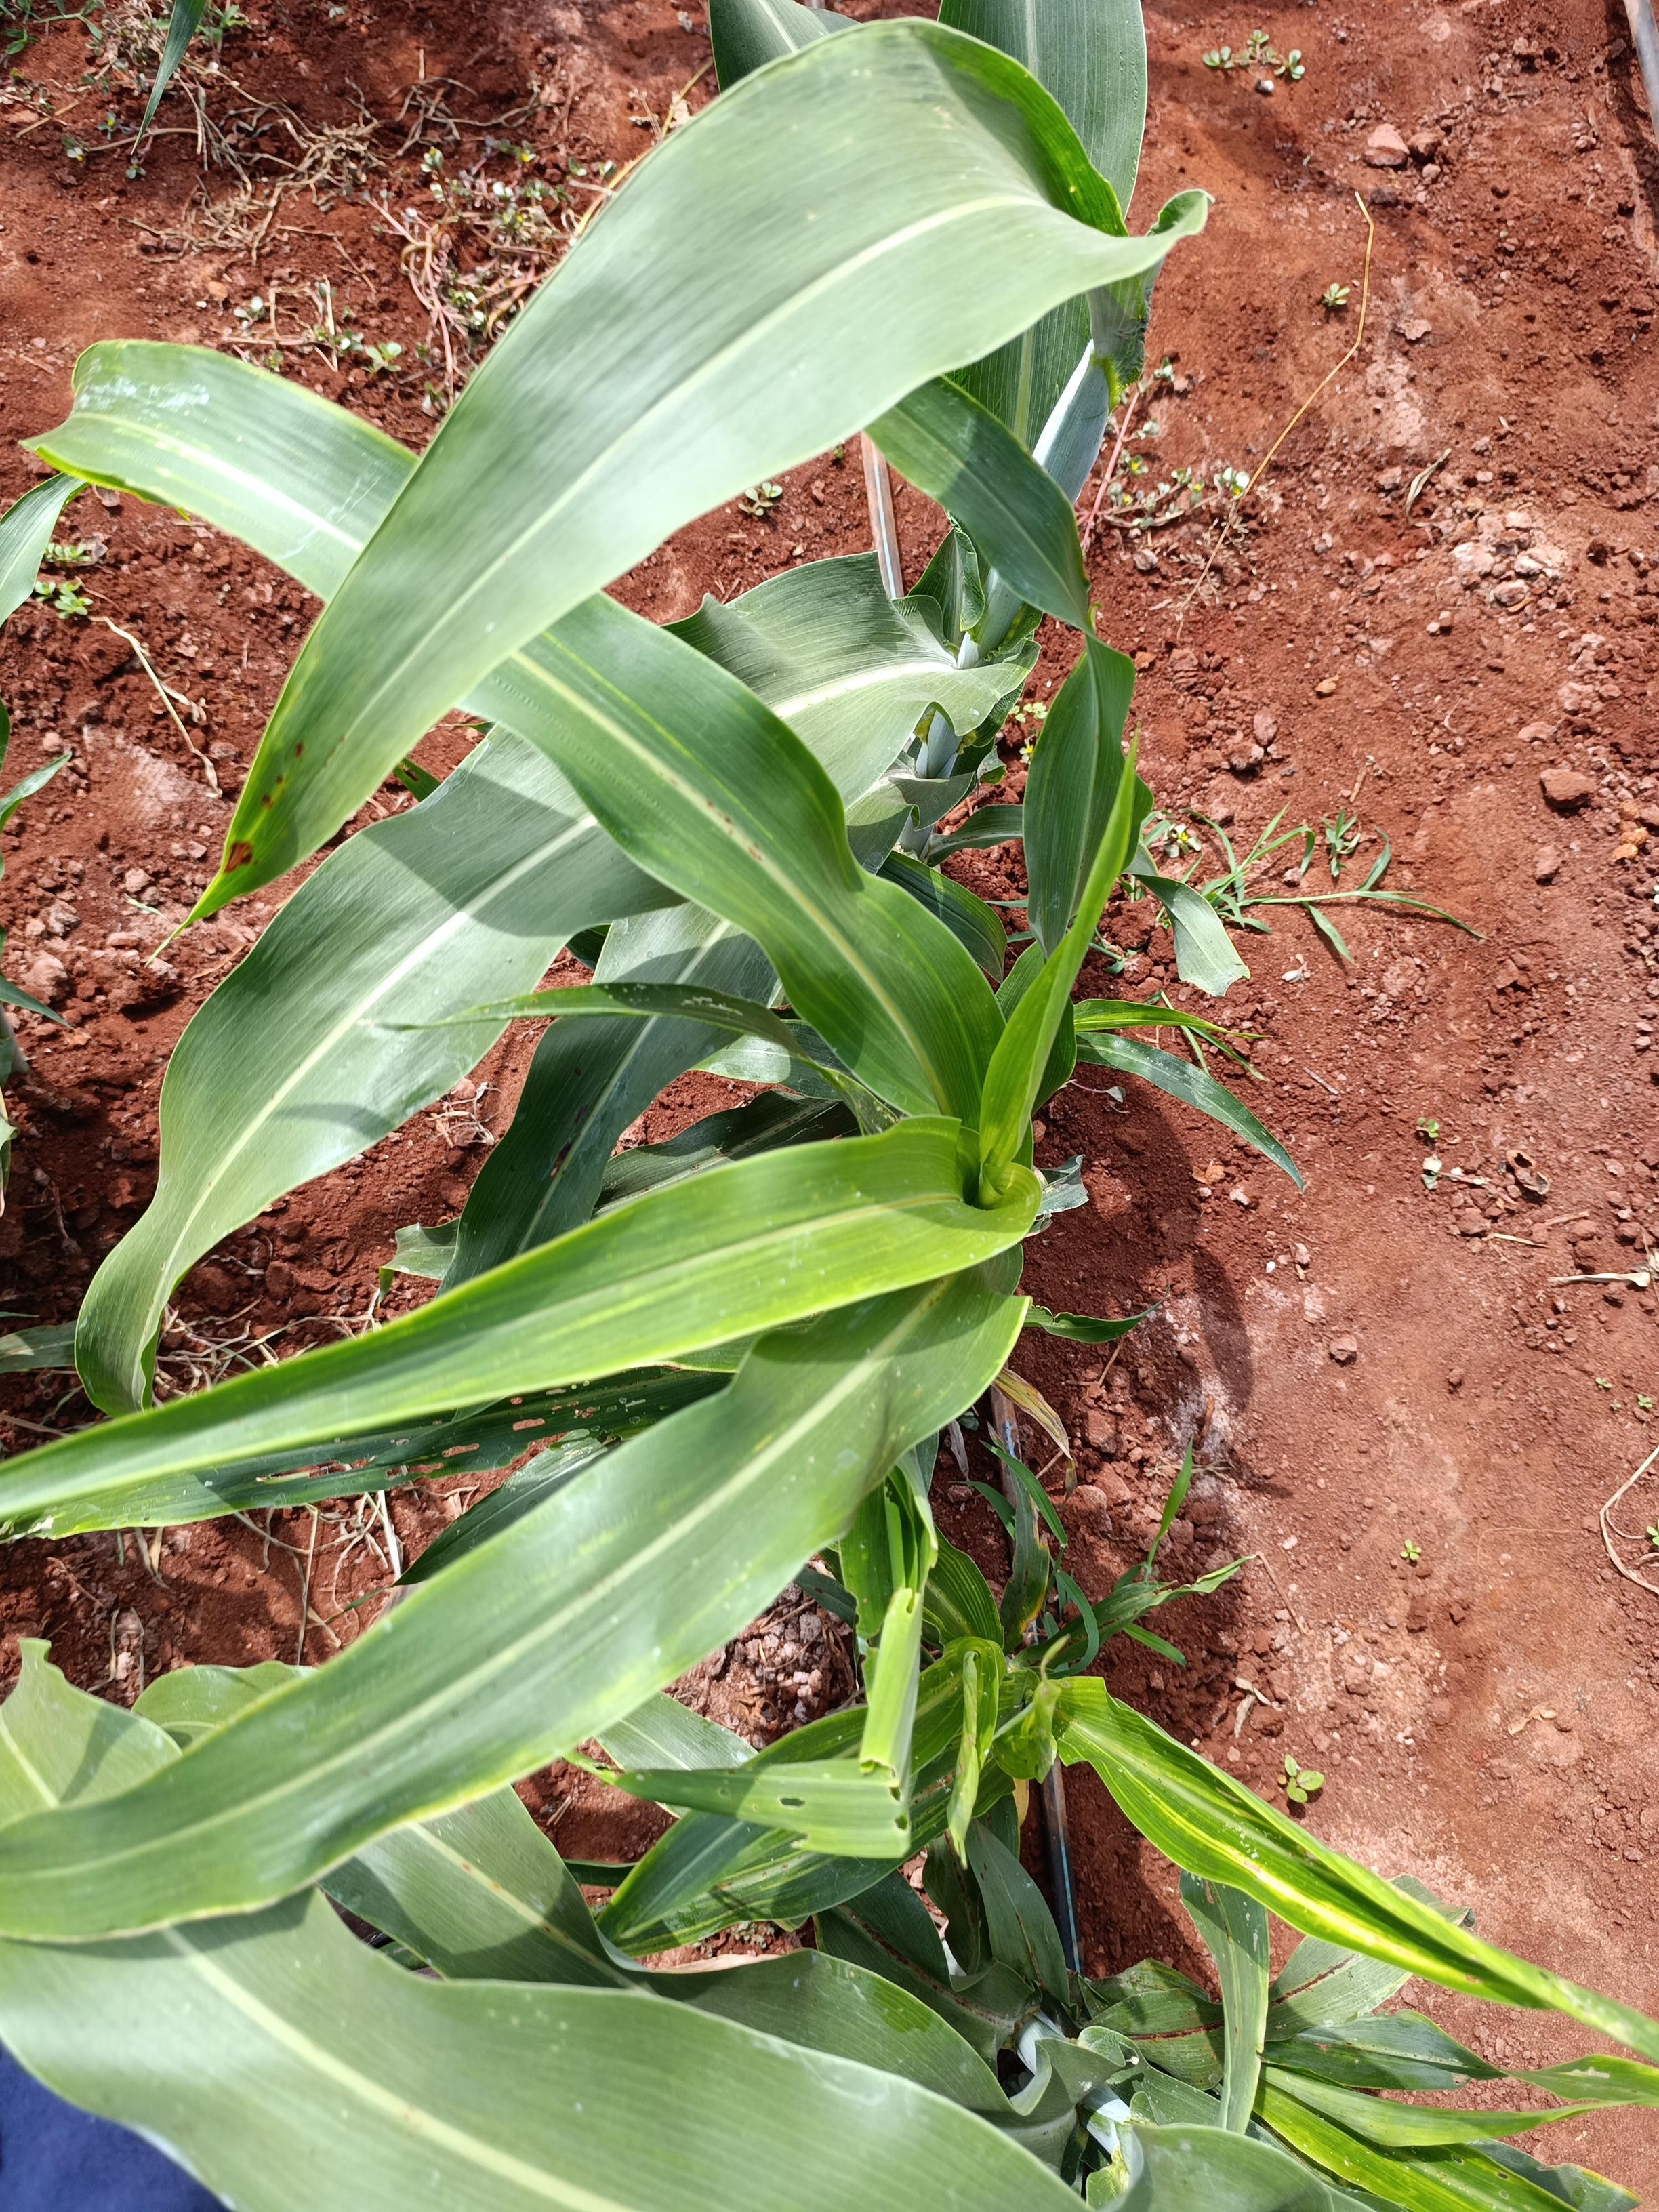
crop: sorghum
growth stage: heading tuber
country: Kenya
